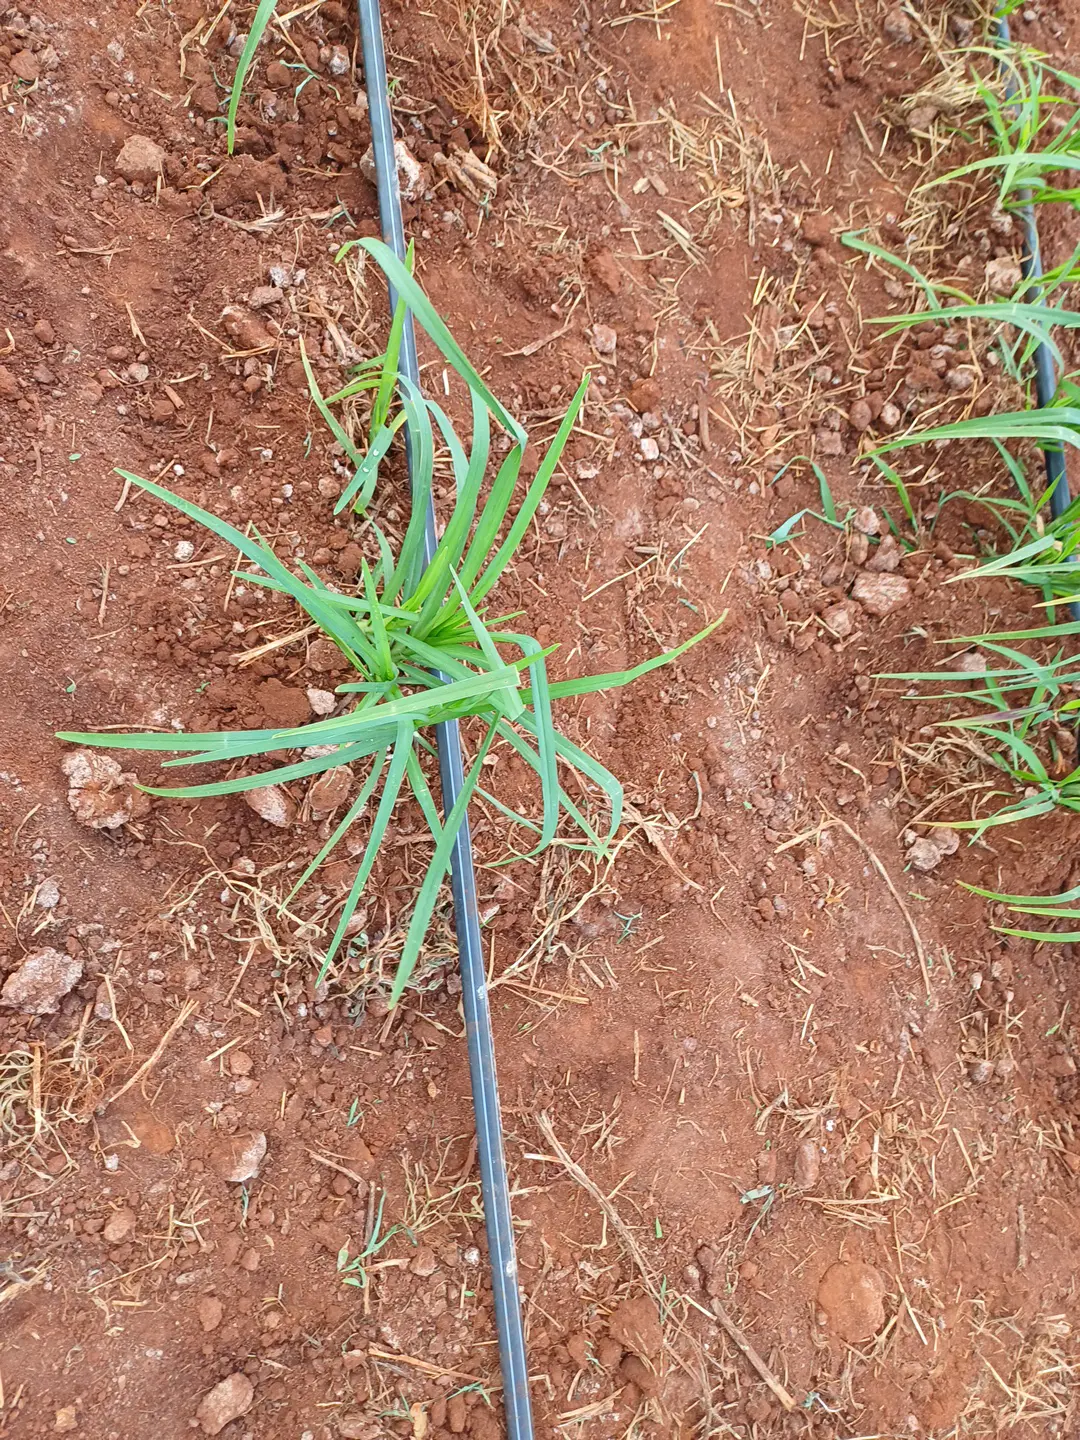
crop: finger millet
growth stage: elongation stem
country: Kenya
